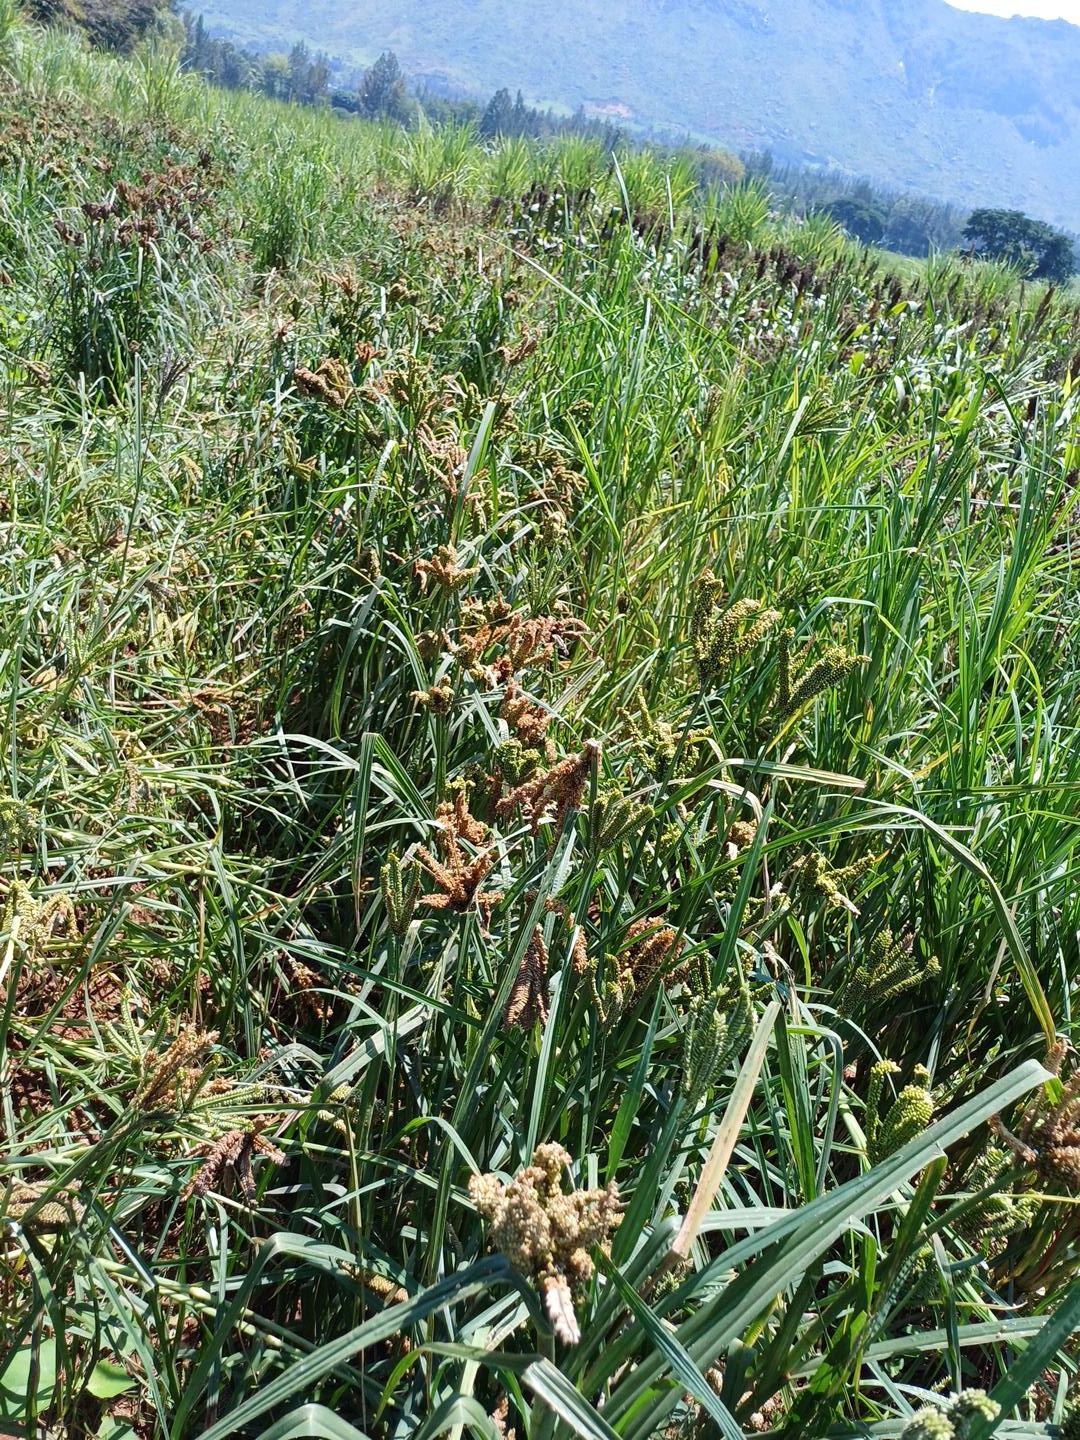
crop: finger millet
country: Kenya
